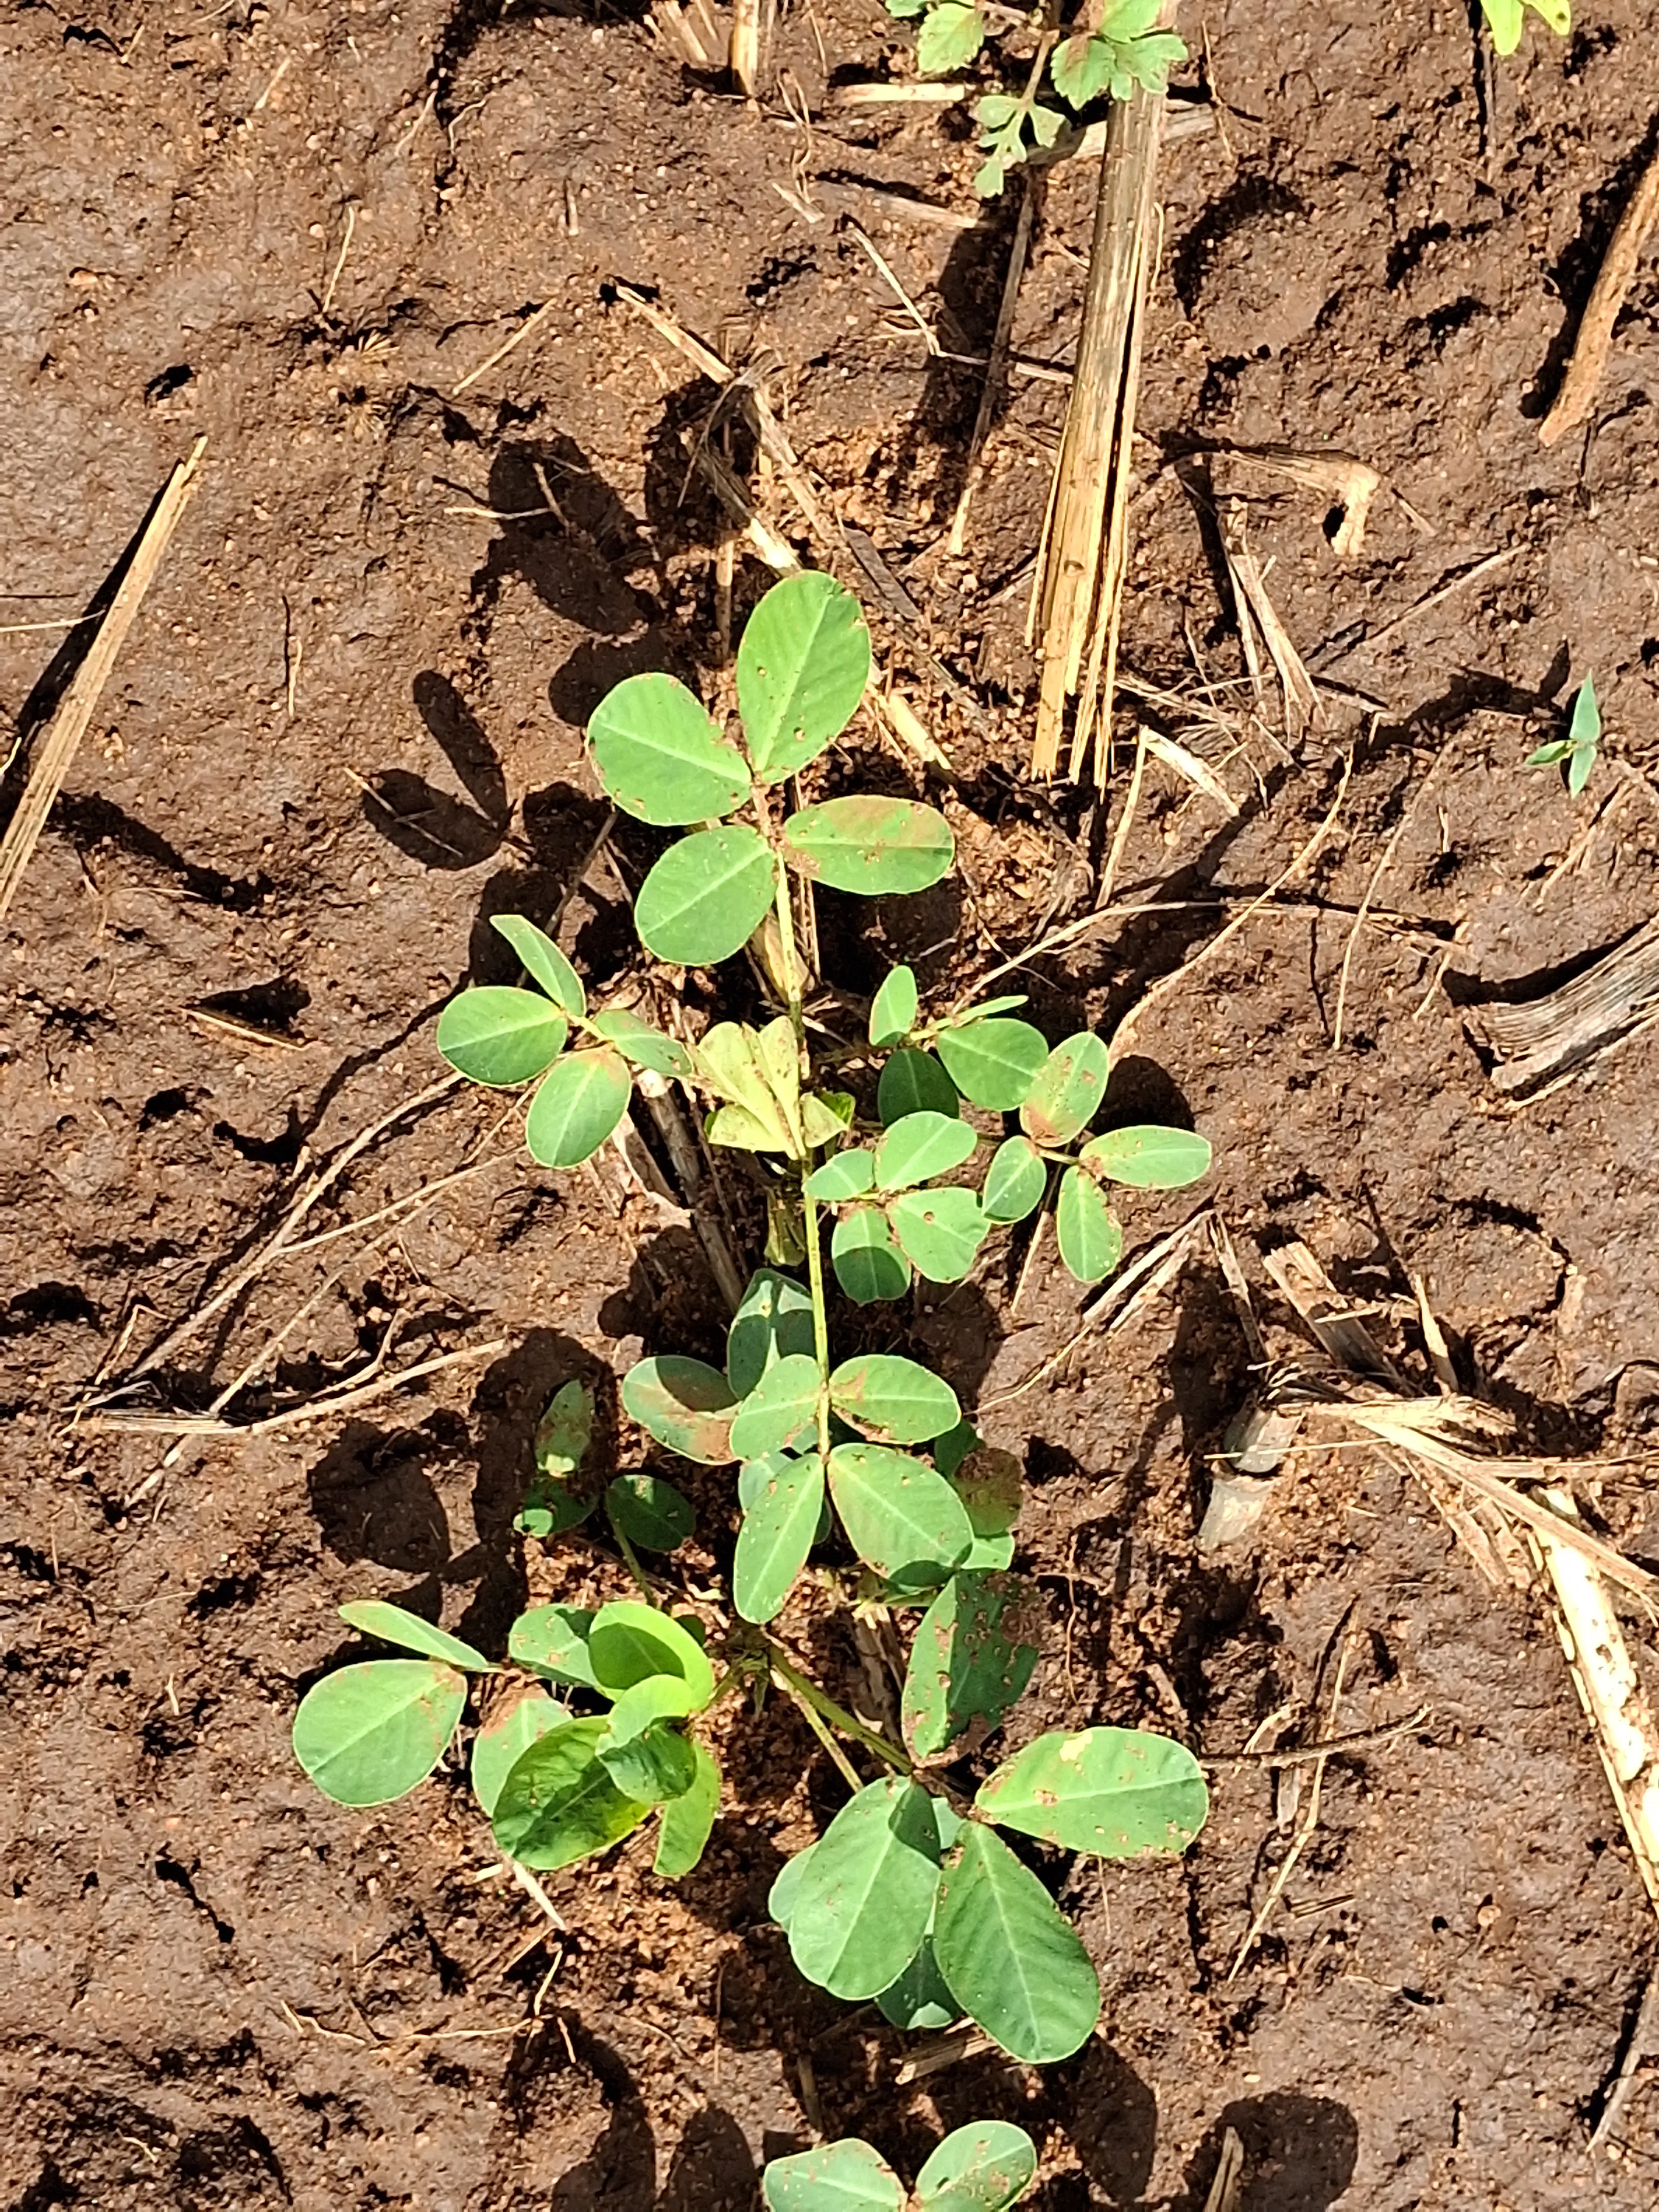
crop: groundnut
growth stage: vegetative
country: Kenya
